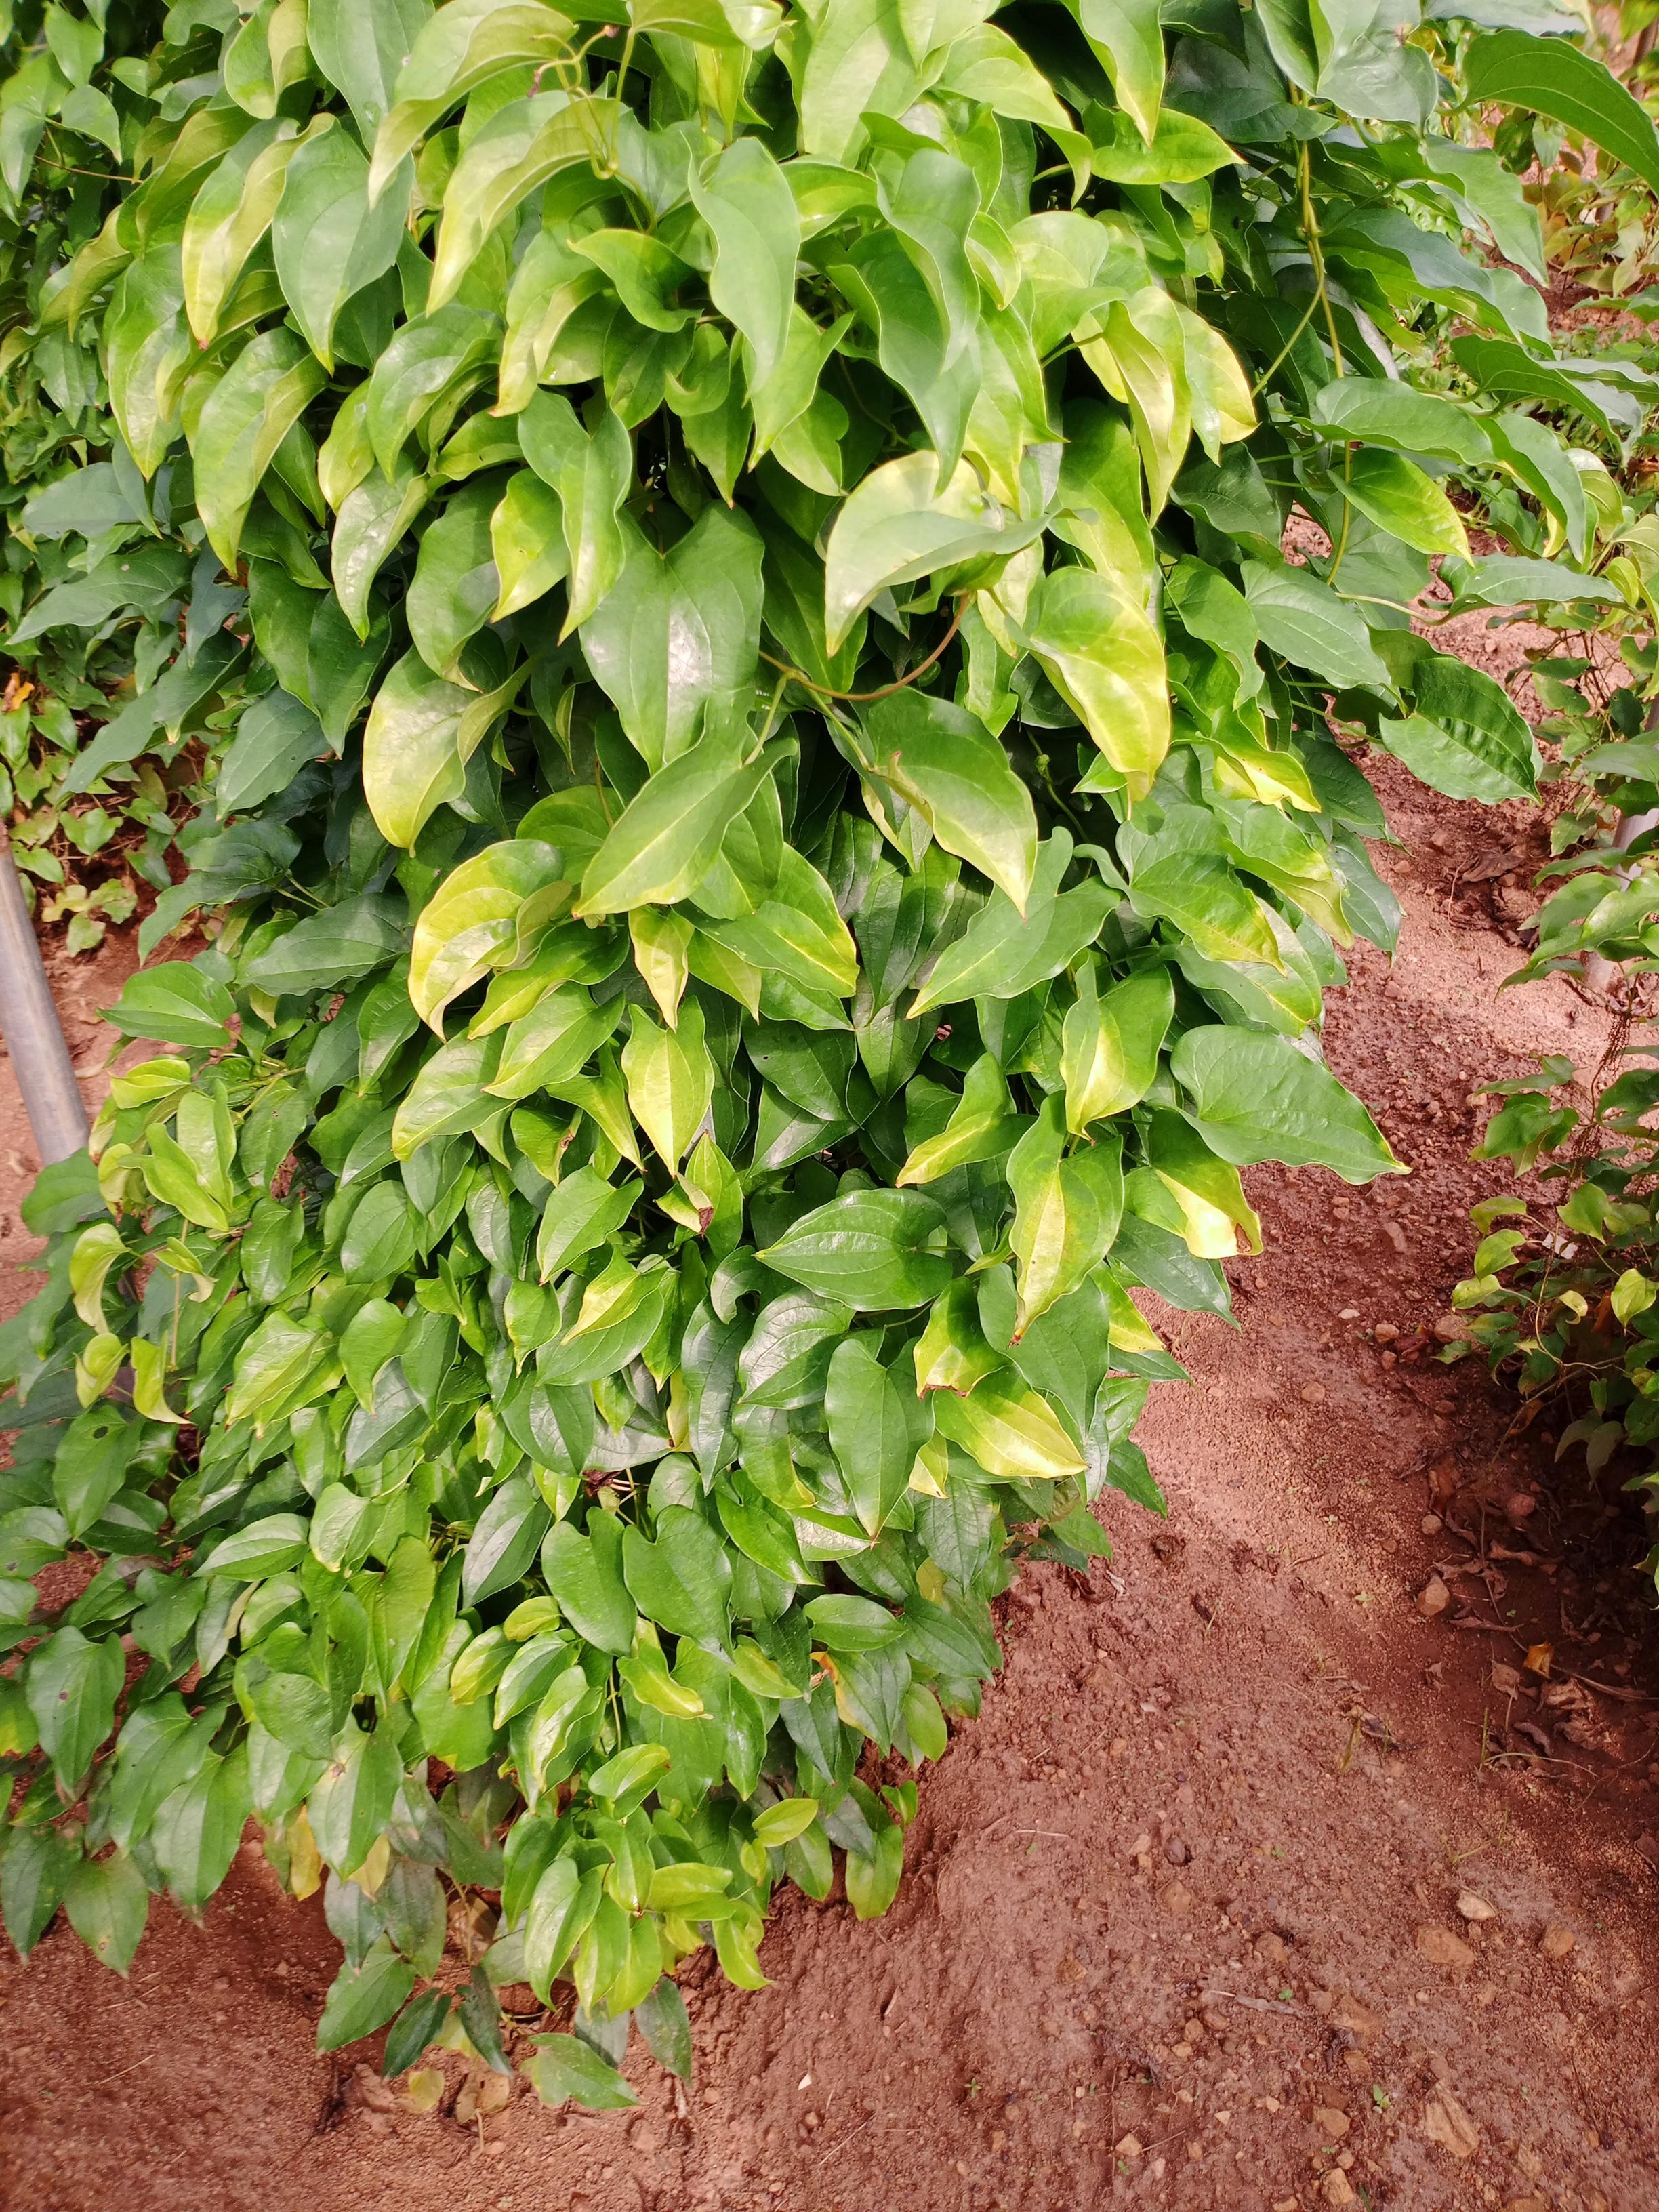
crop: yam
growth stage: vegetative
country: Nigeria
